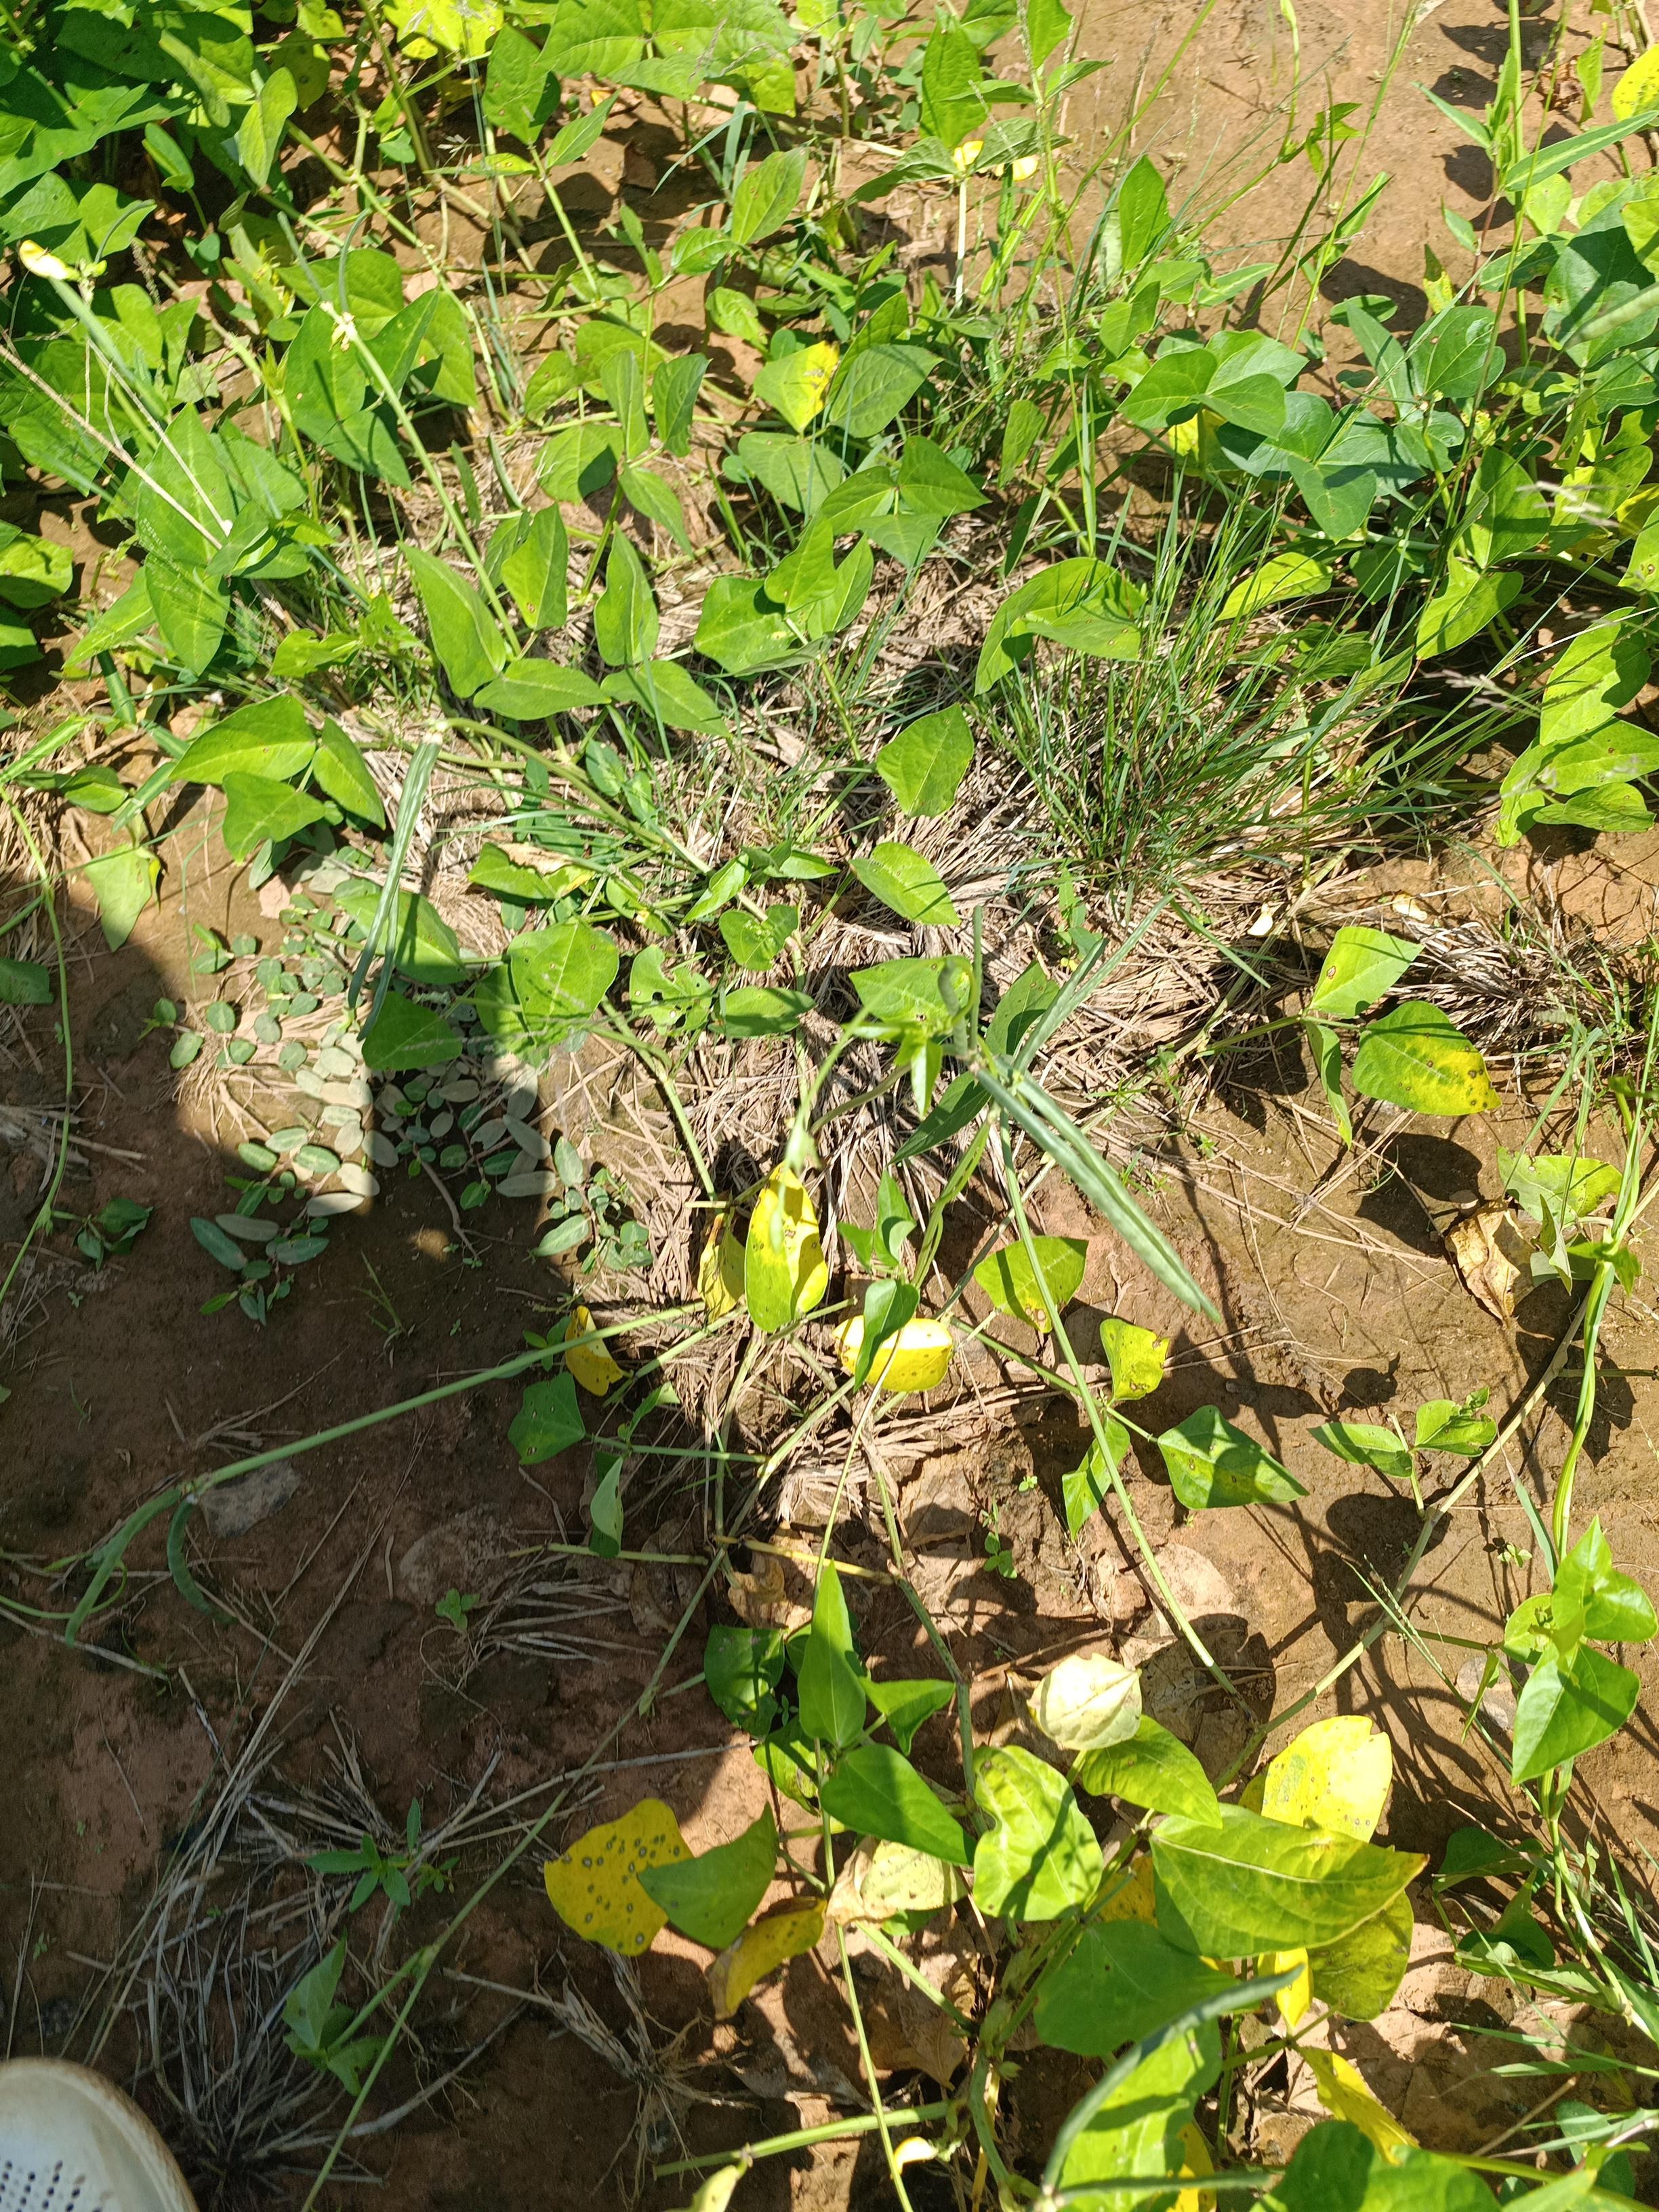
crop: cowpea
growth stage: development pod
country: Nigeria
